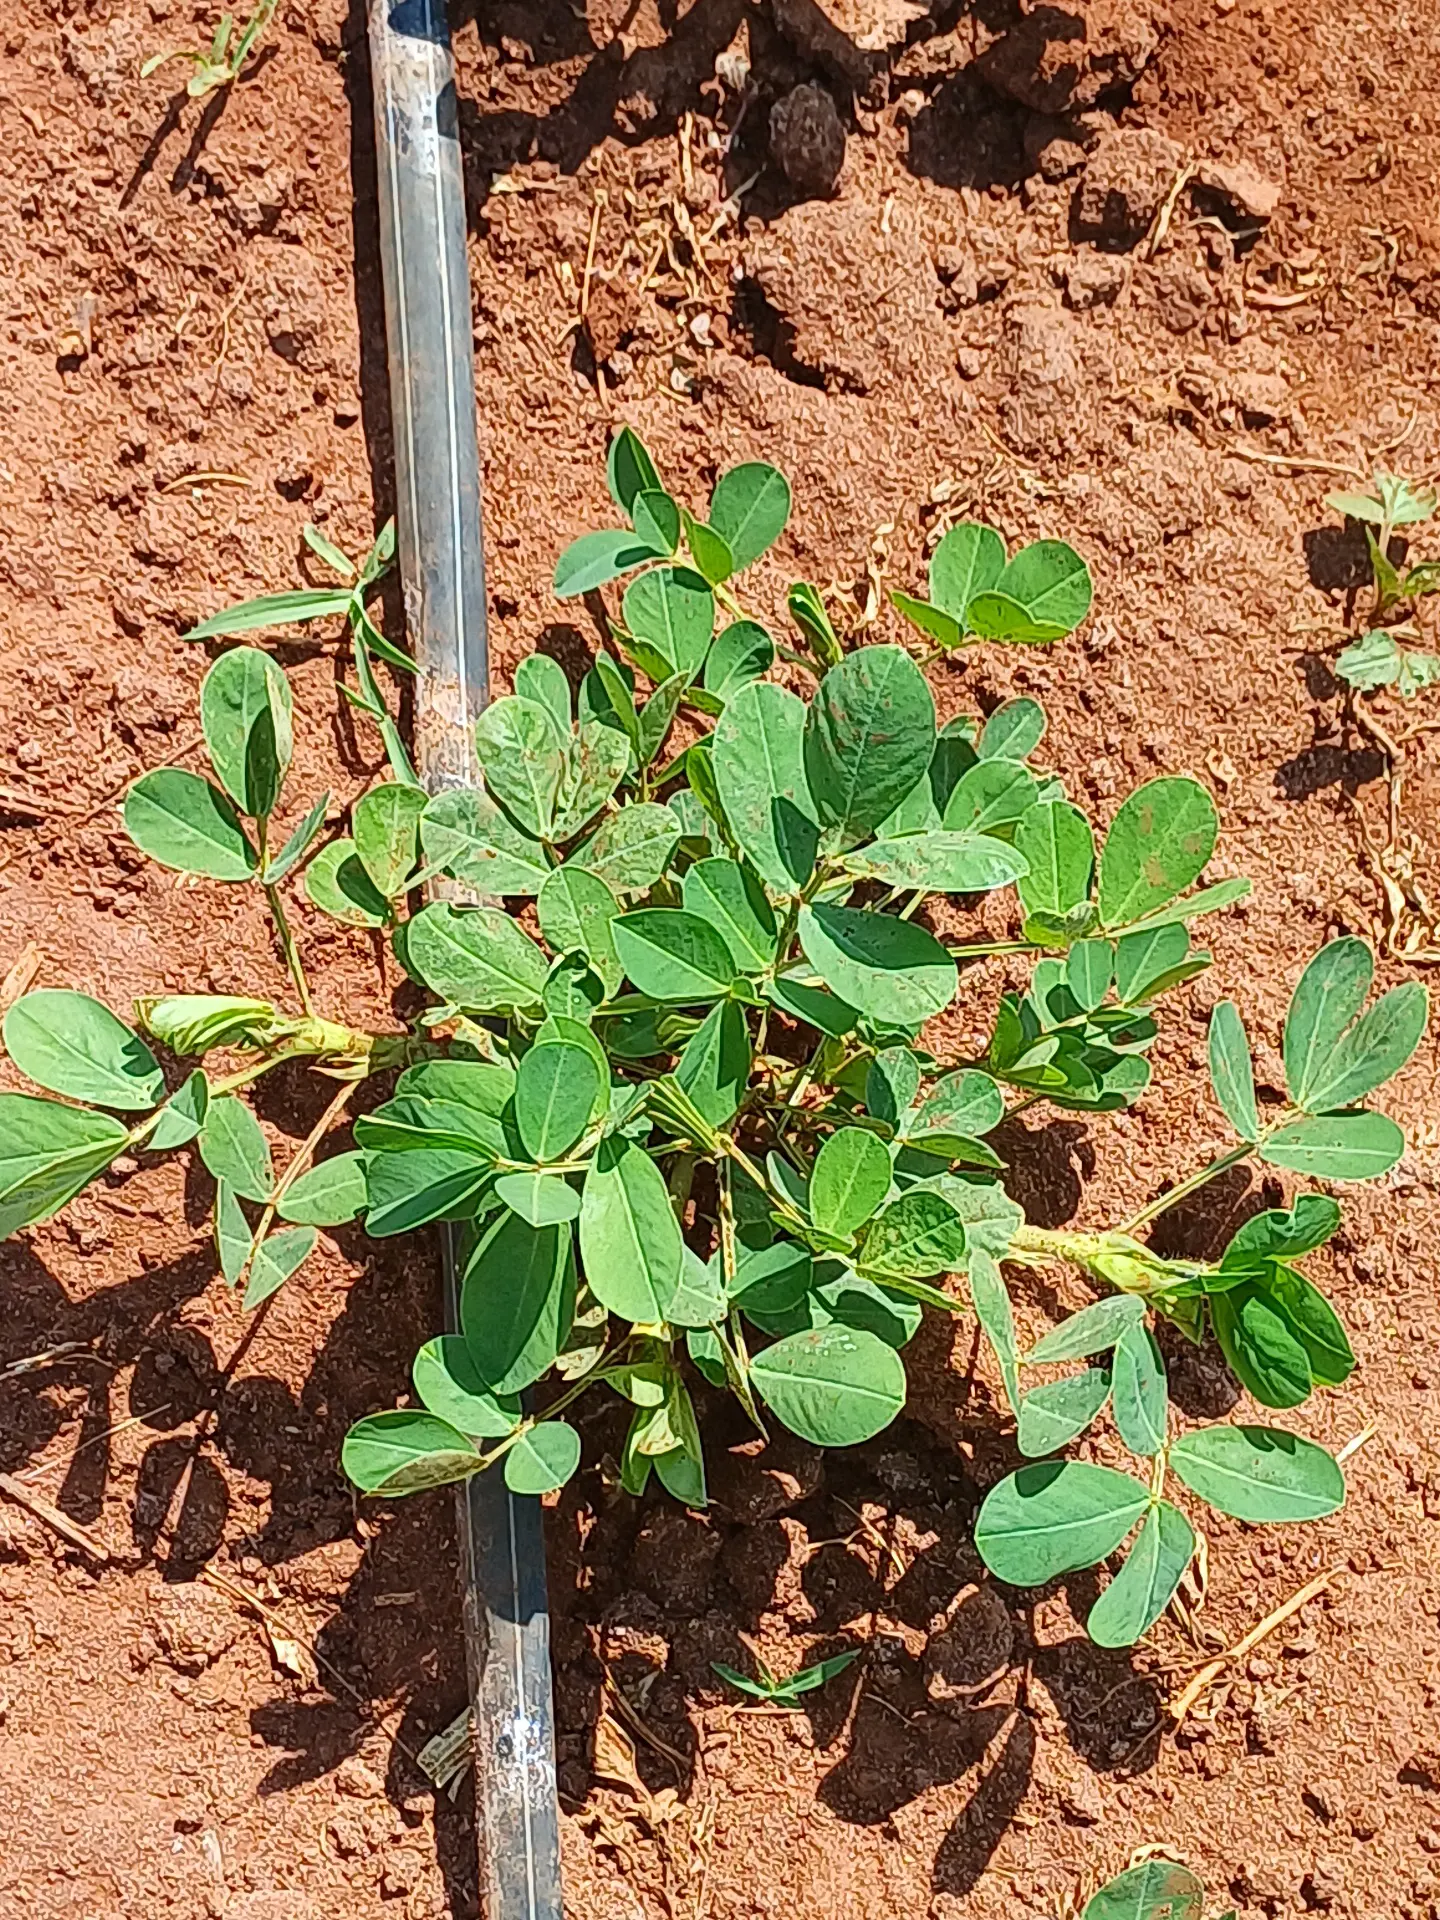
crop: groundnut
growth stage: vegetative
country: Kenya
